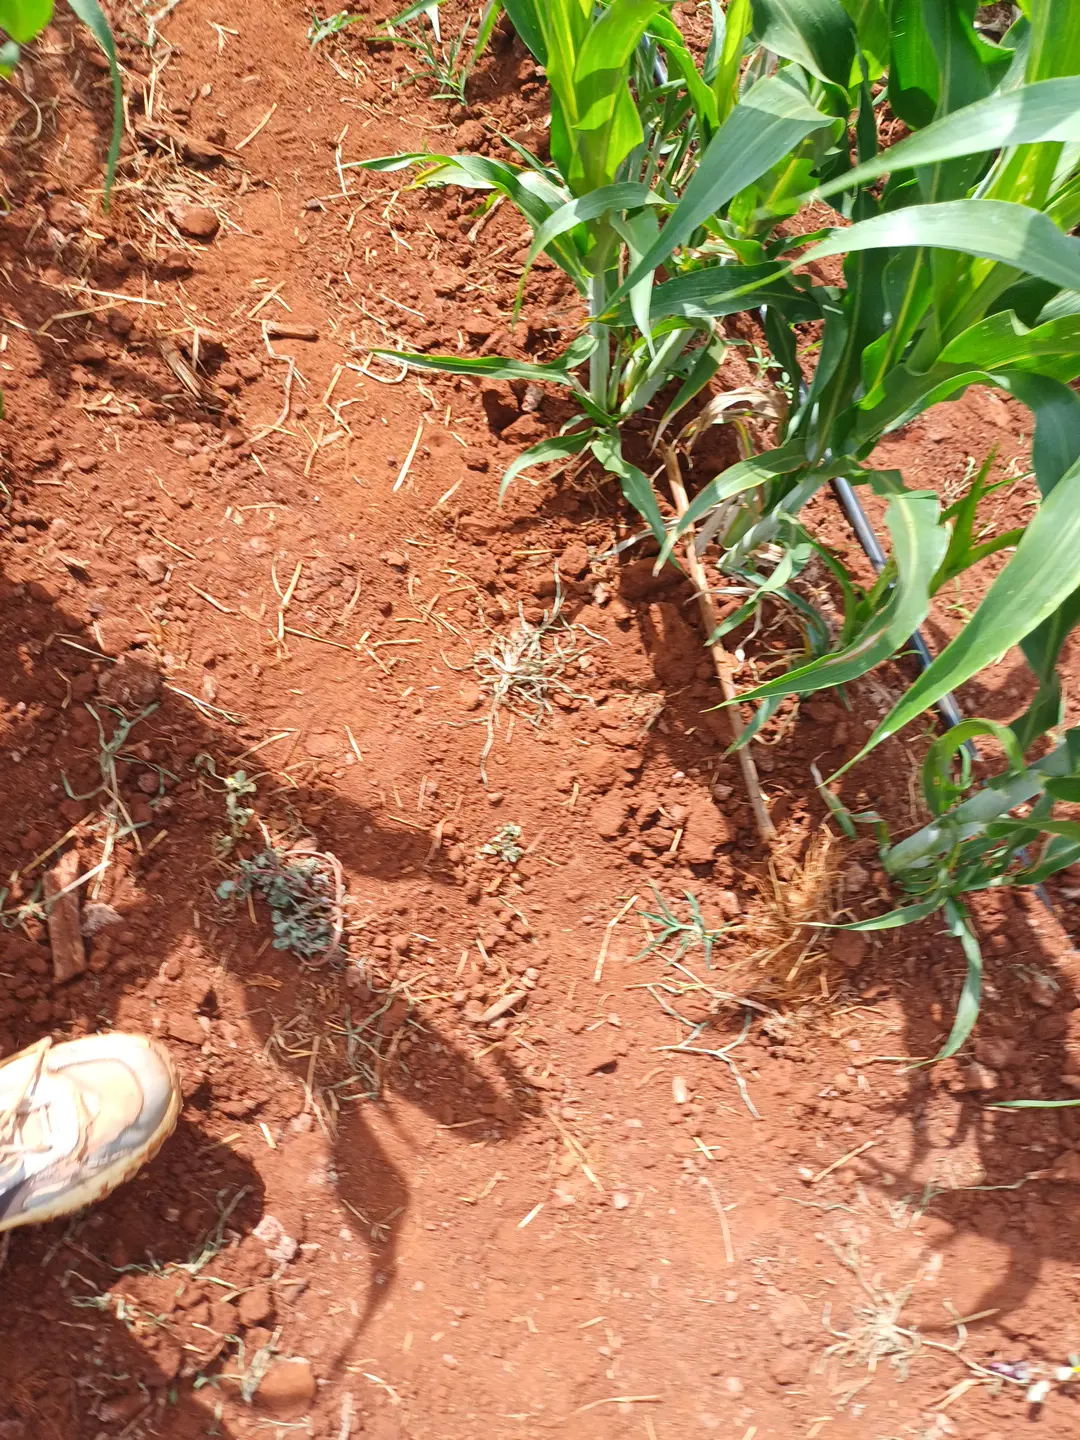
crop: sorghum
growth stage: heading tuber
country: Kenya
